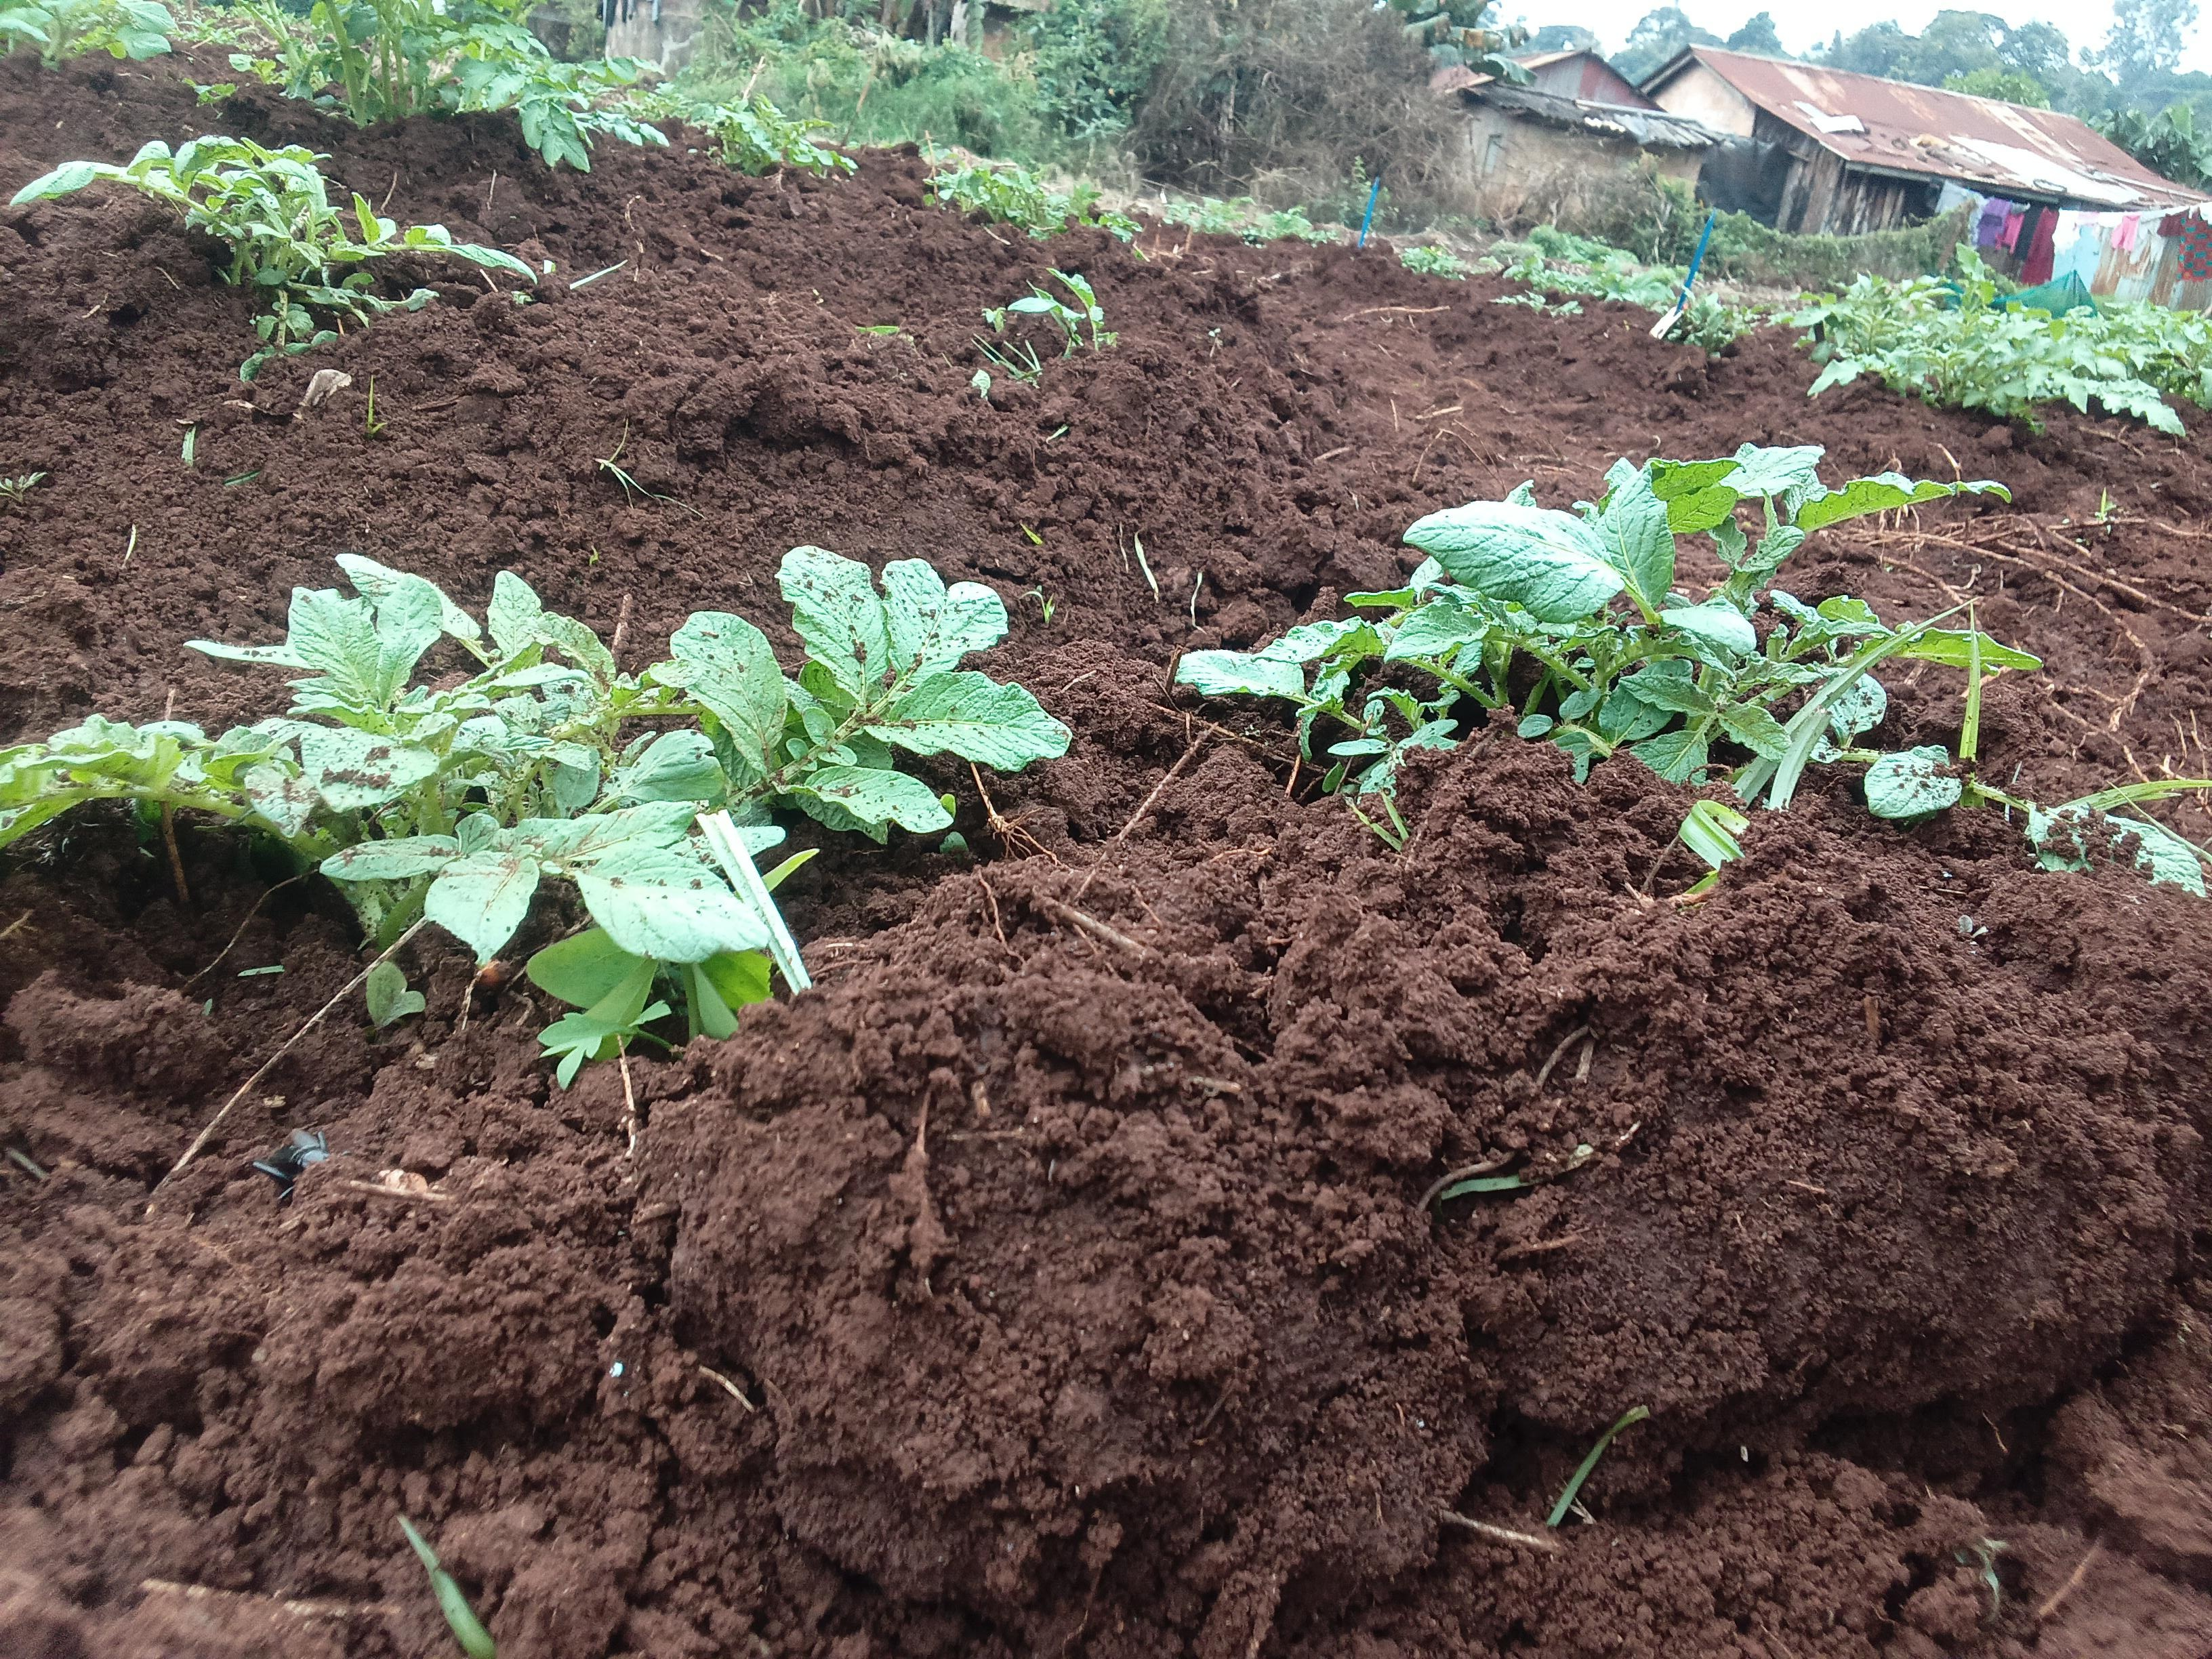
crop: potato
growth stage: sprouting emergence
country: Kenya
